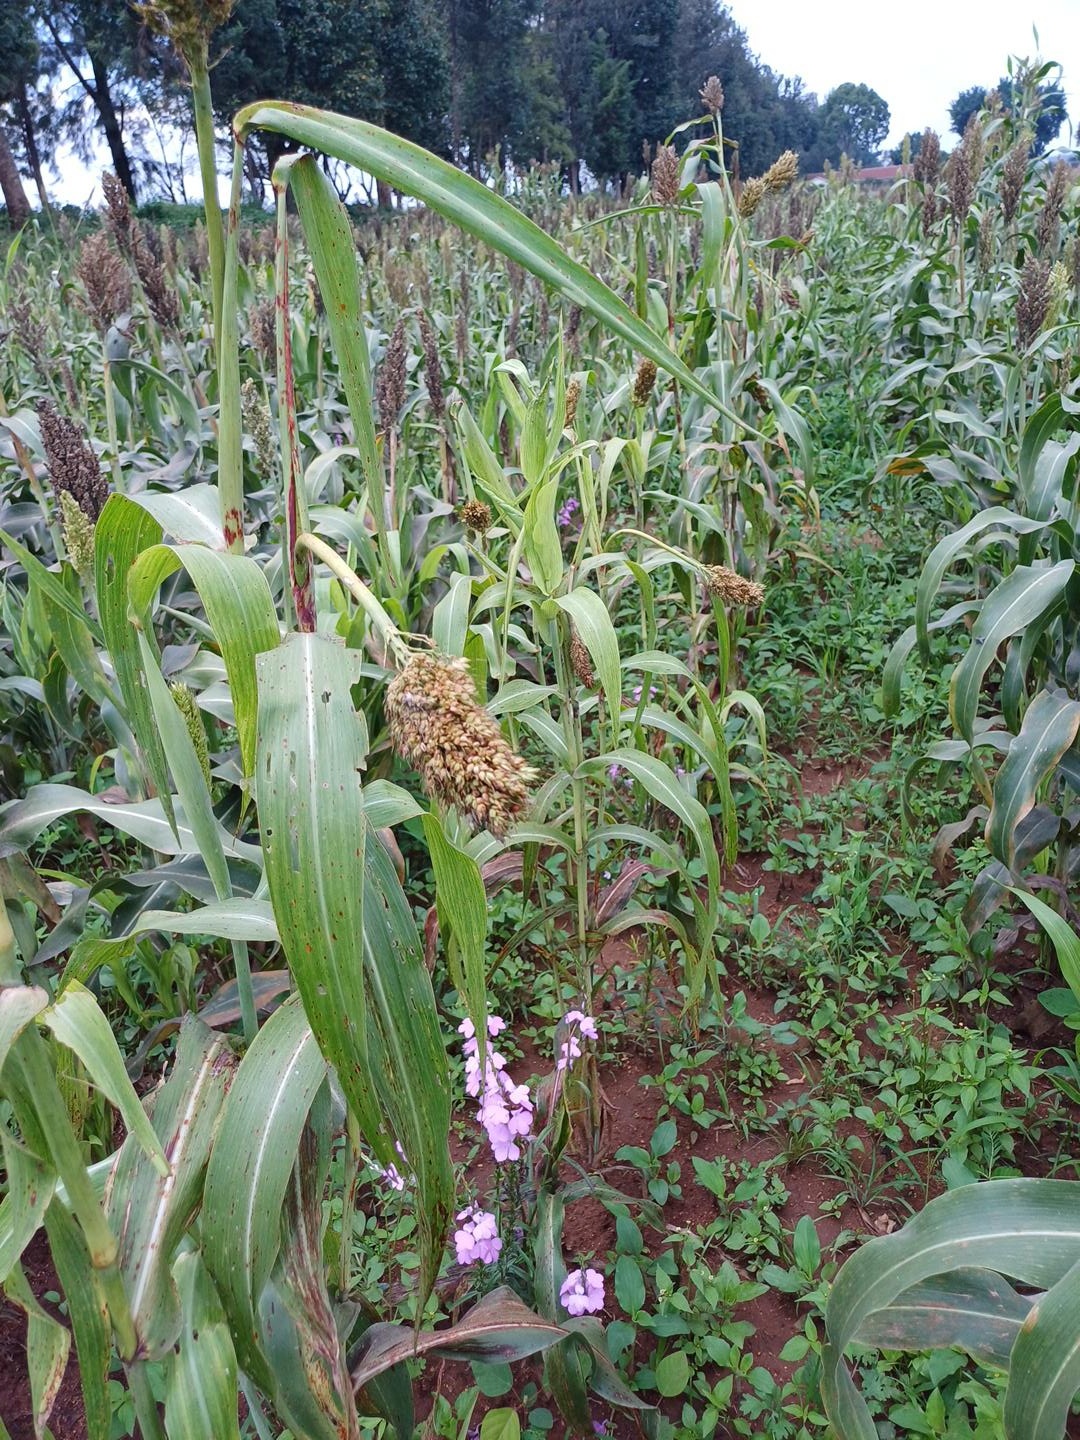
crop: sorghum
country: Kenya
